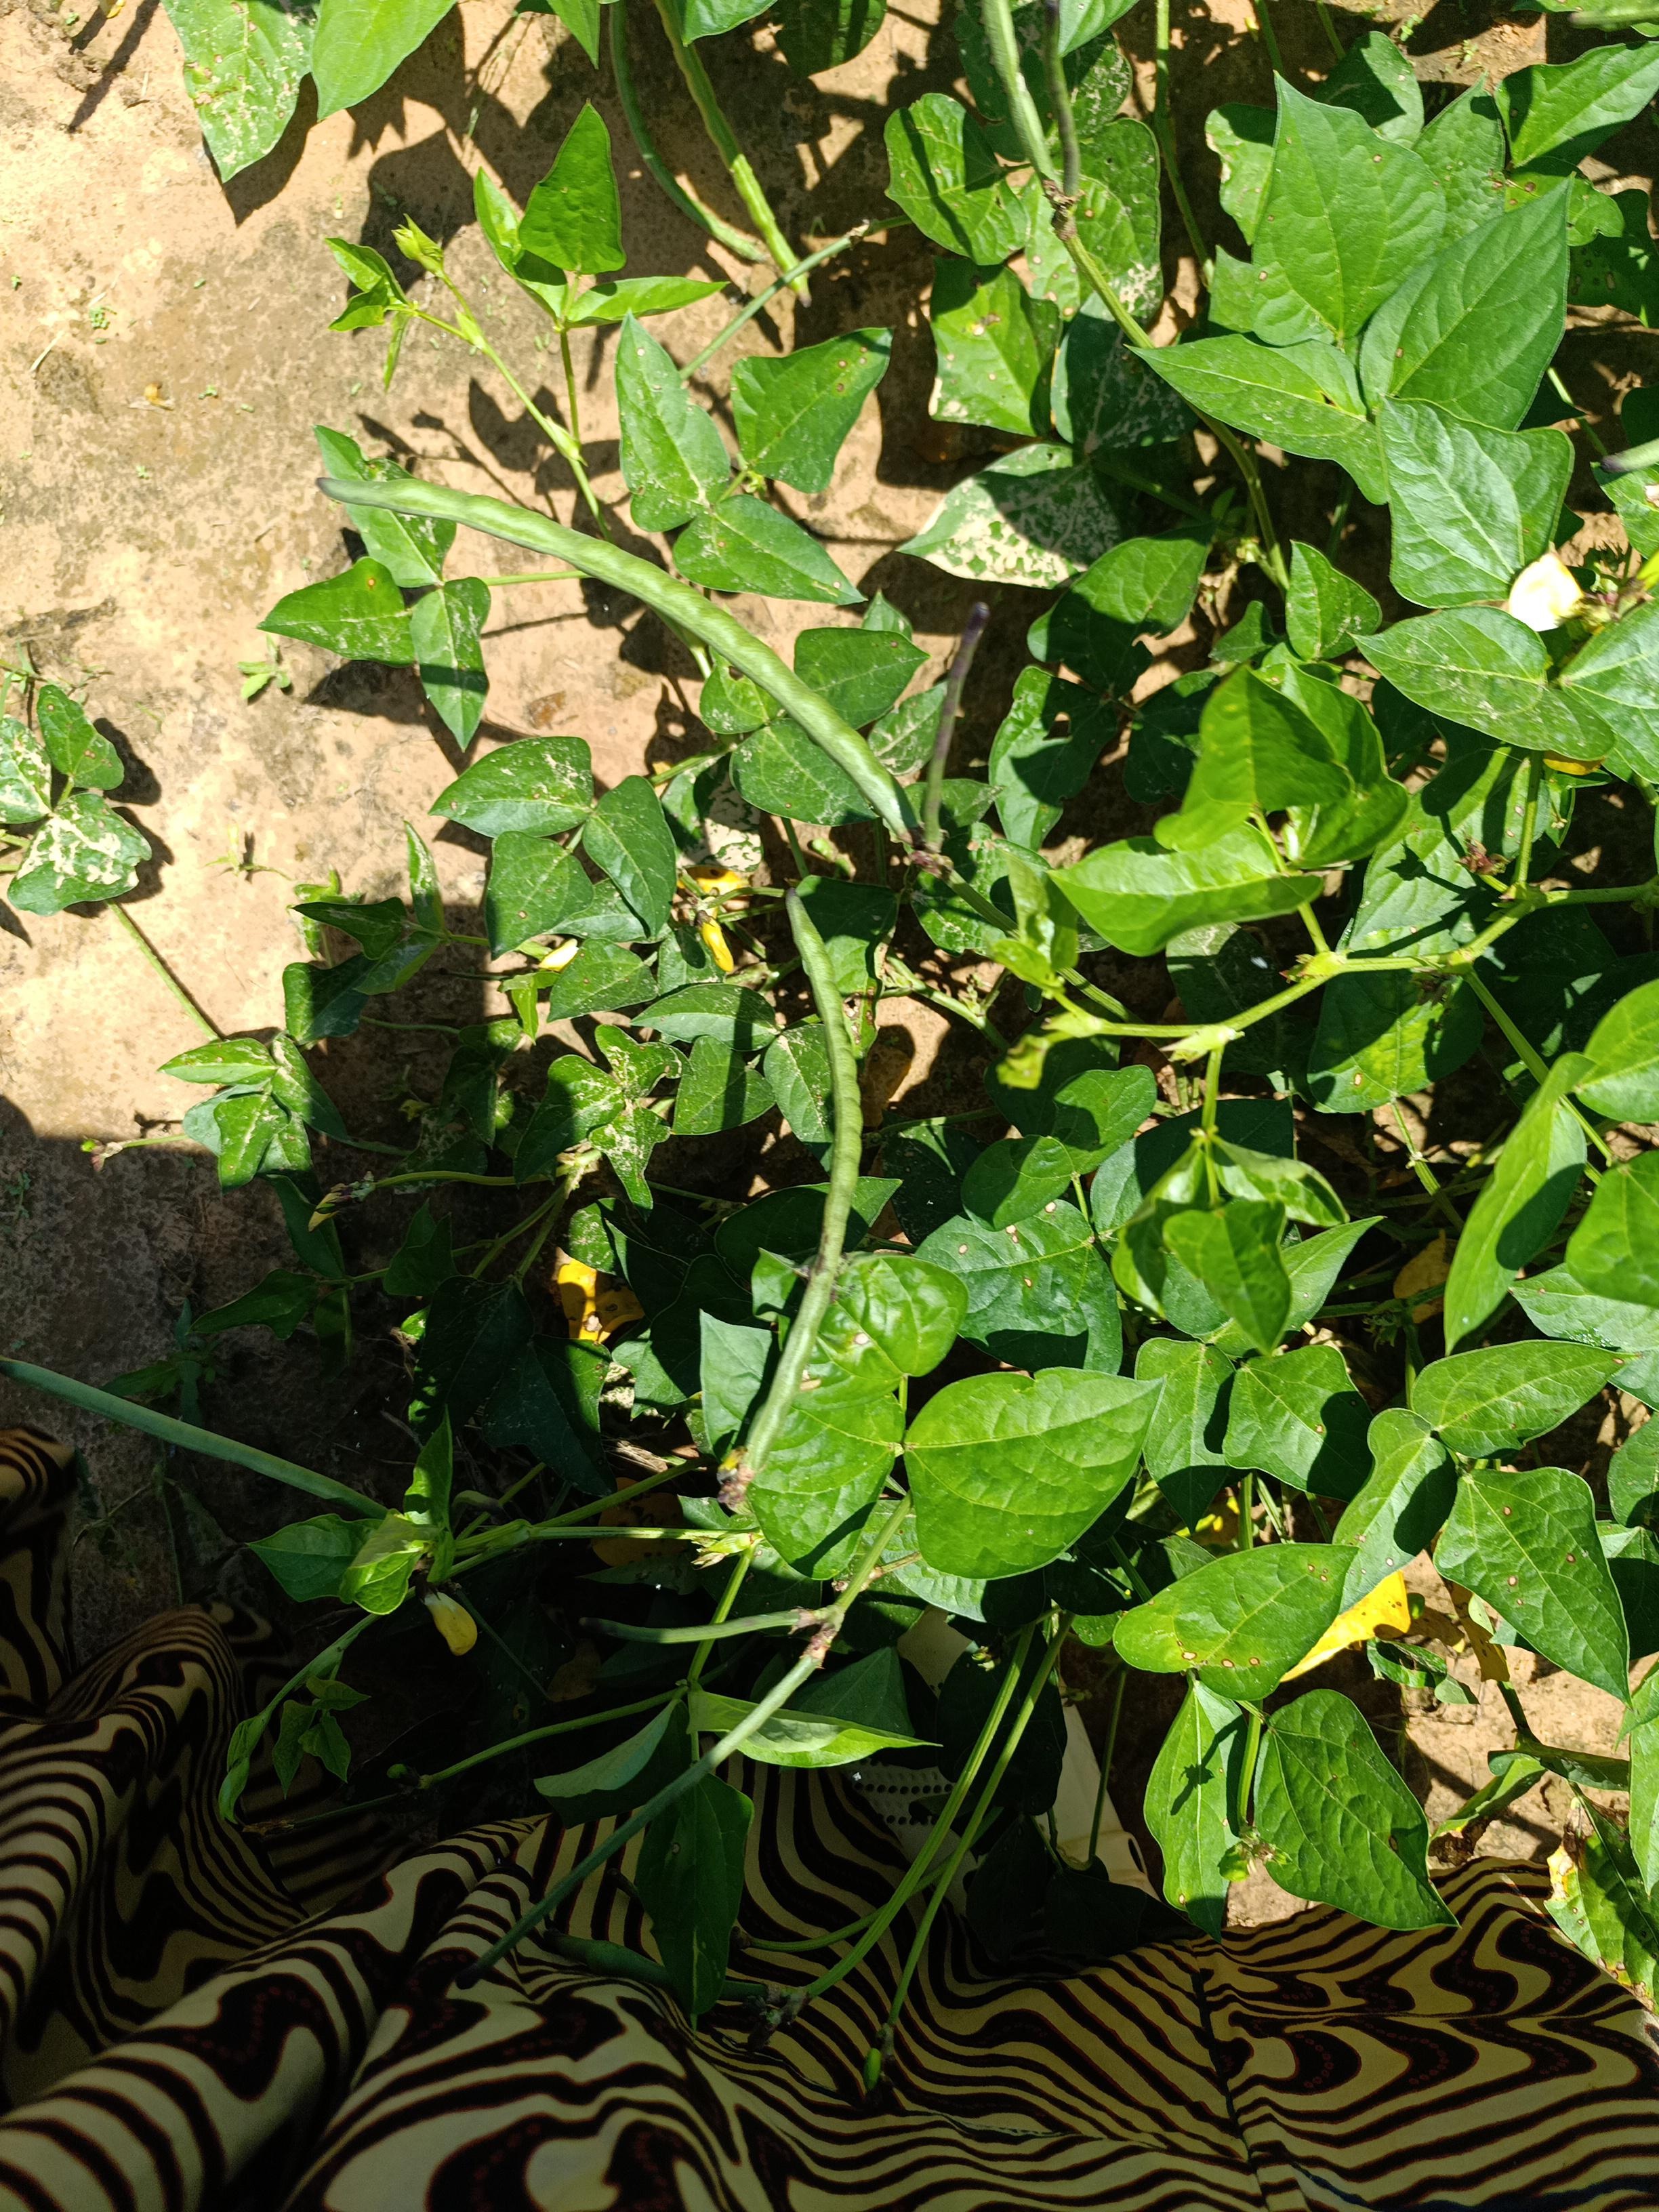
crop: cowpea
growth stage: development pod
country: Nigeria
